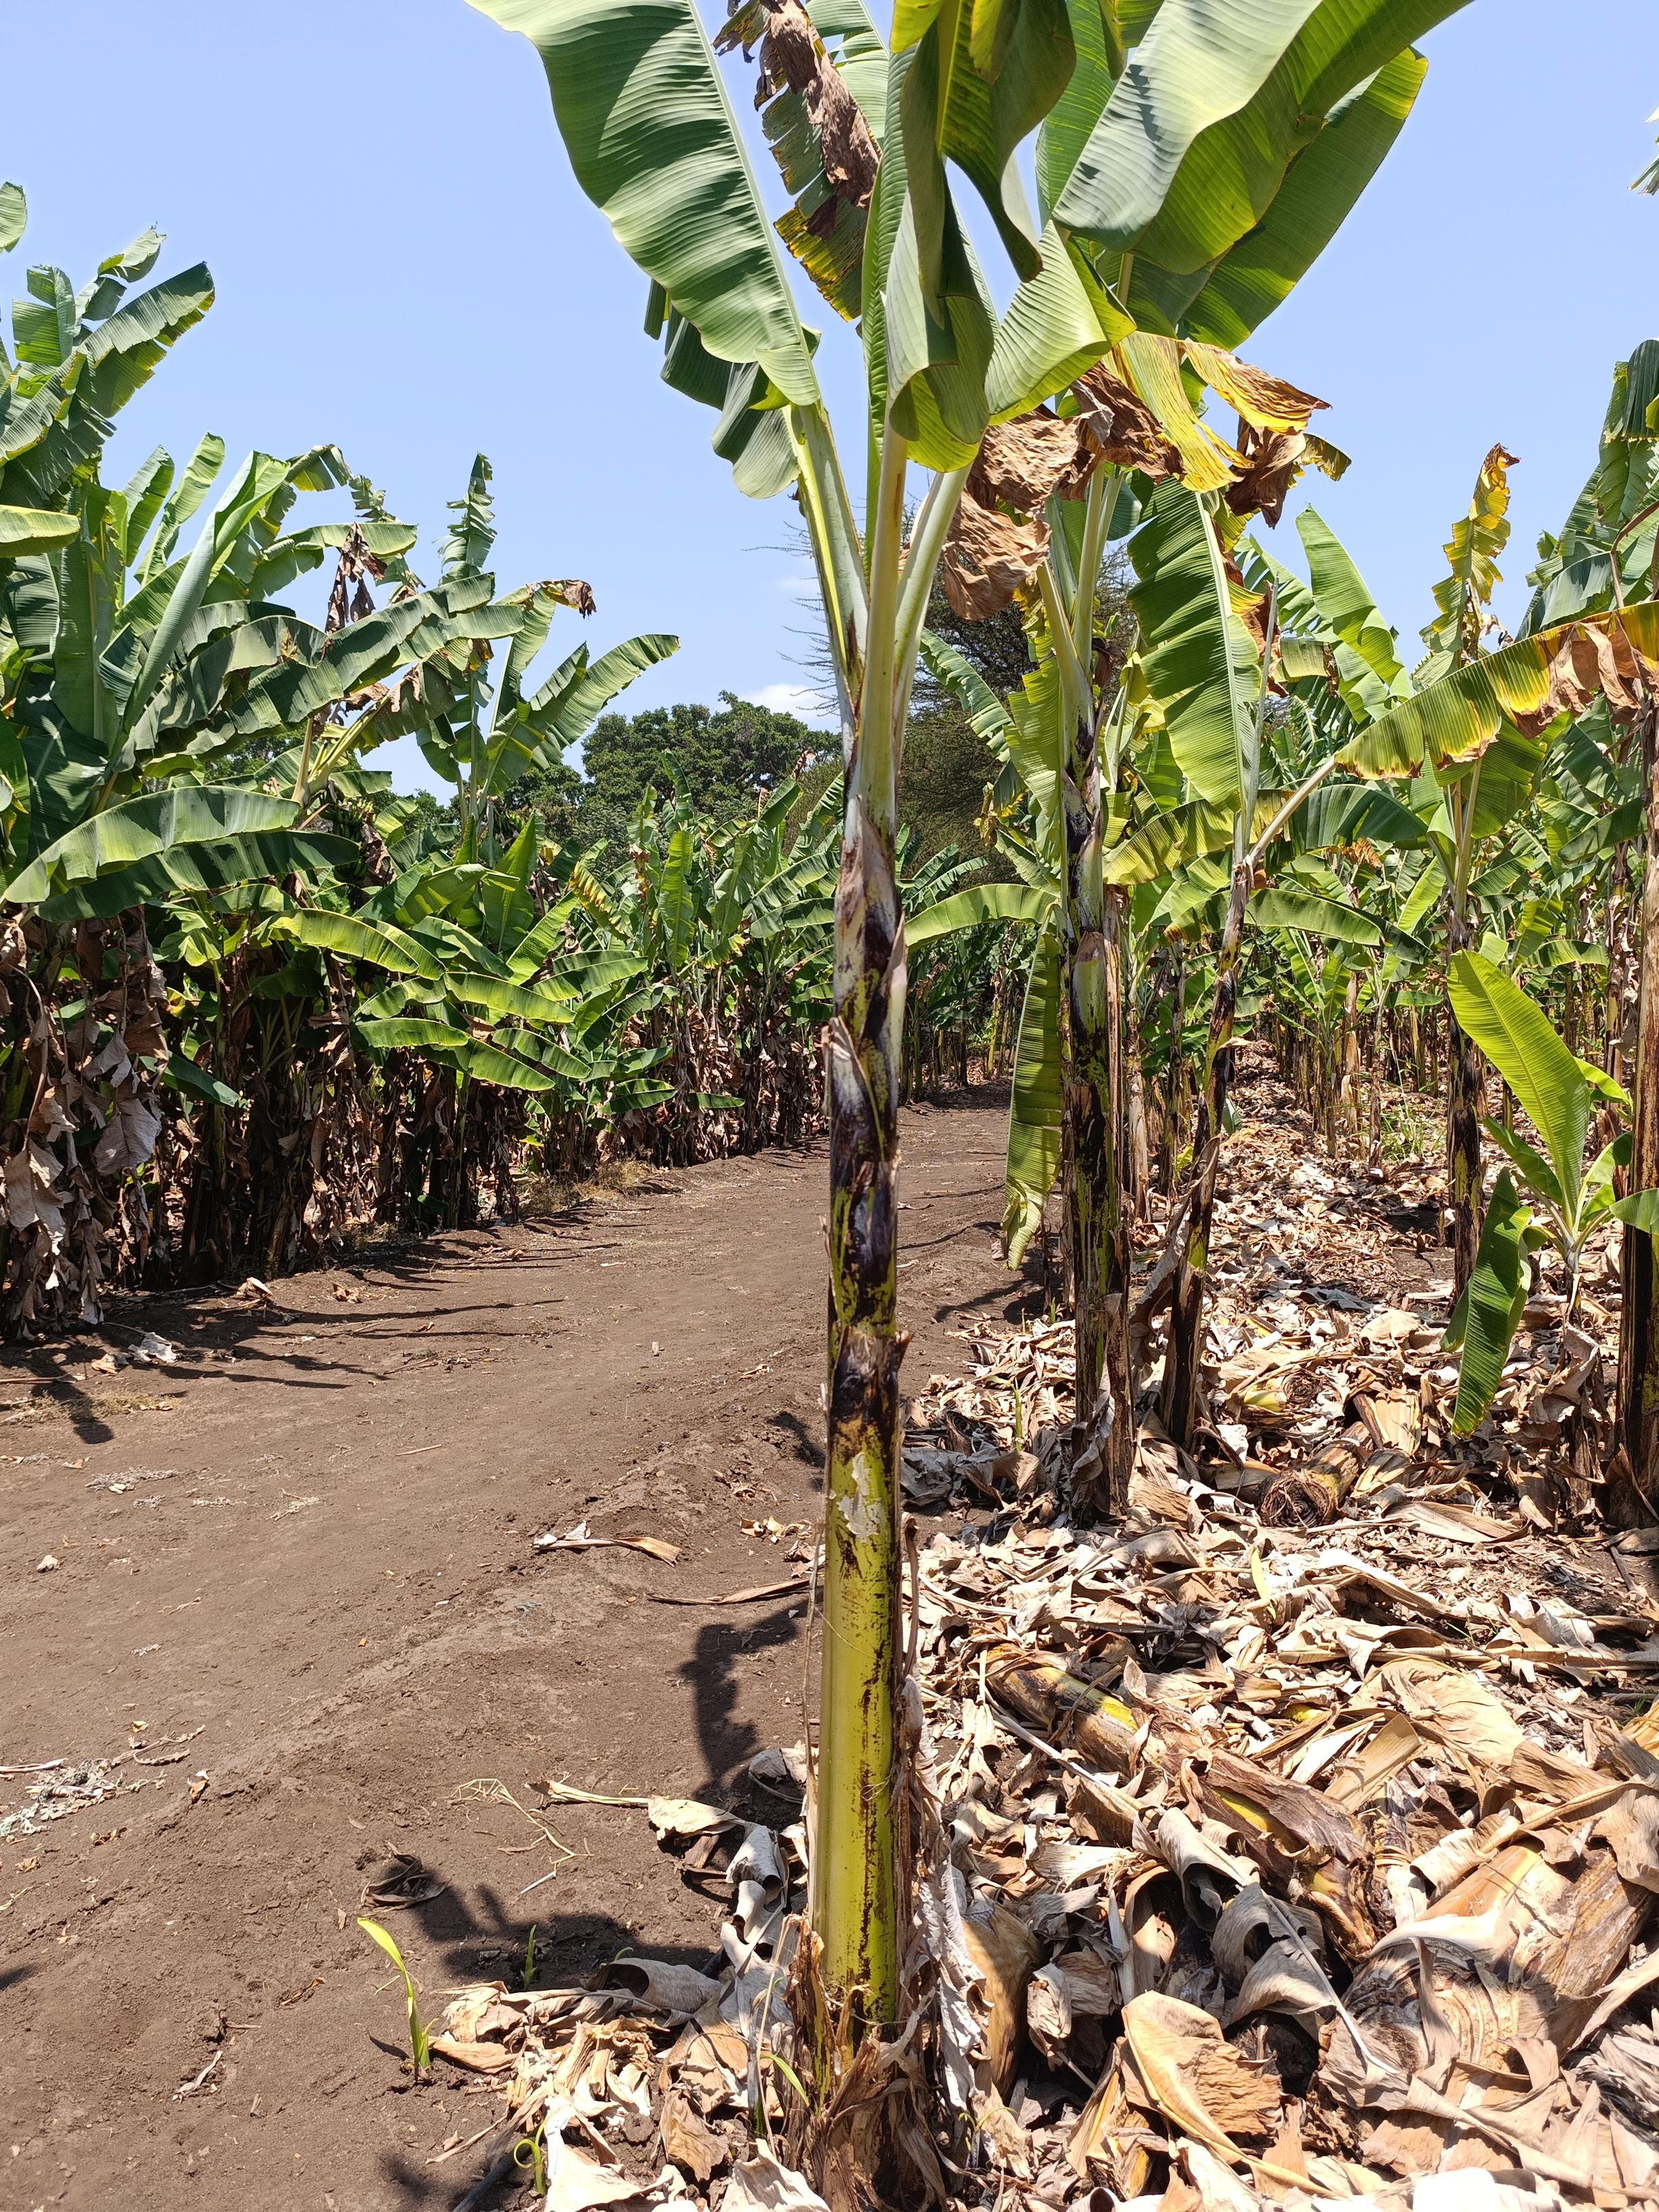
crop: banana
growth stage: vegetative
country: Tanzania
